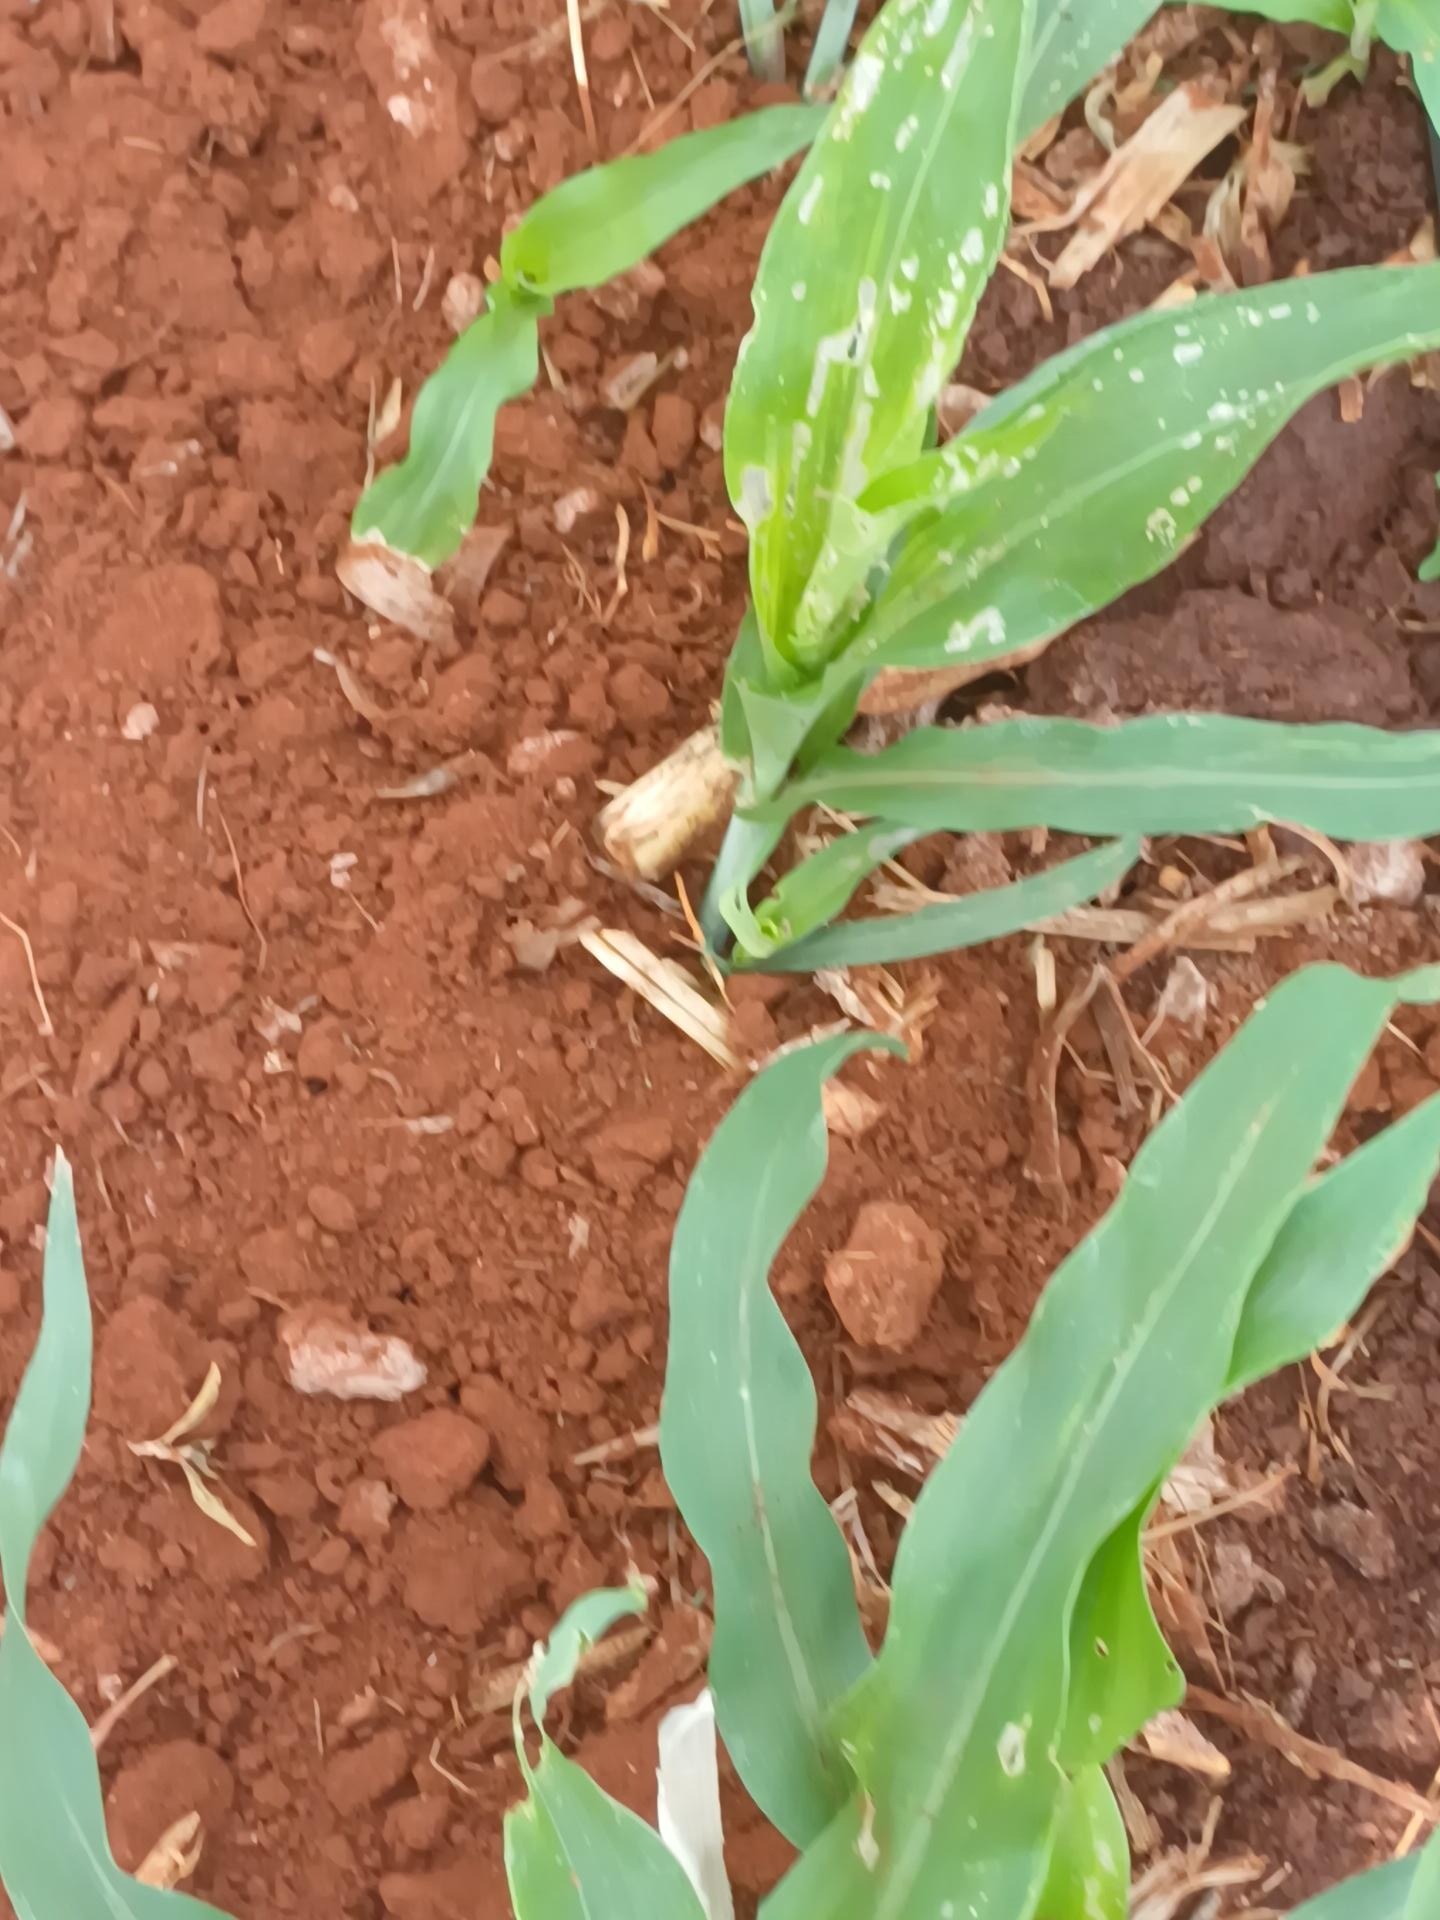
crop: sorghum
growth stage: vegetative
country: Kenya
